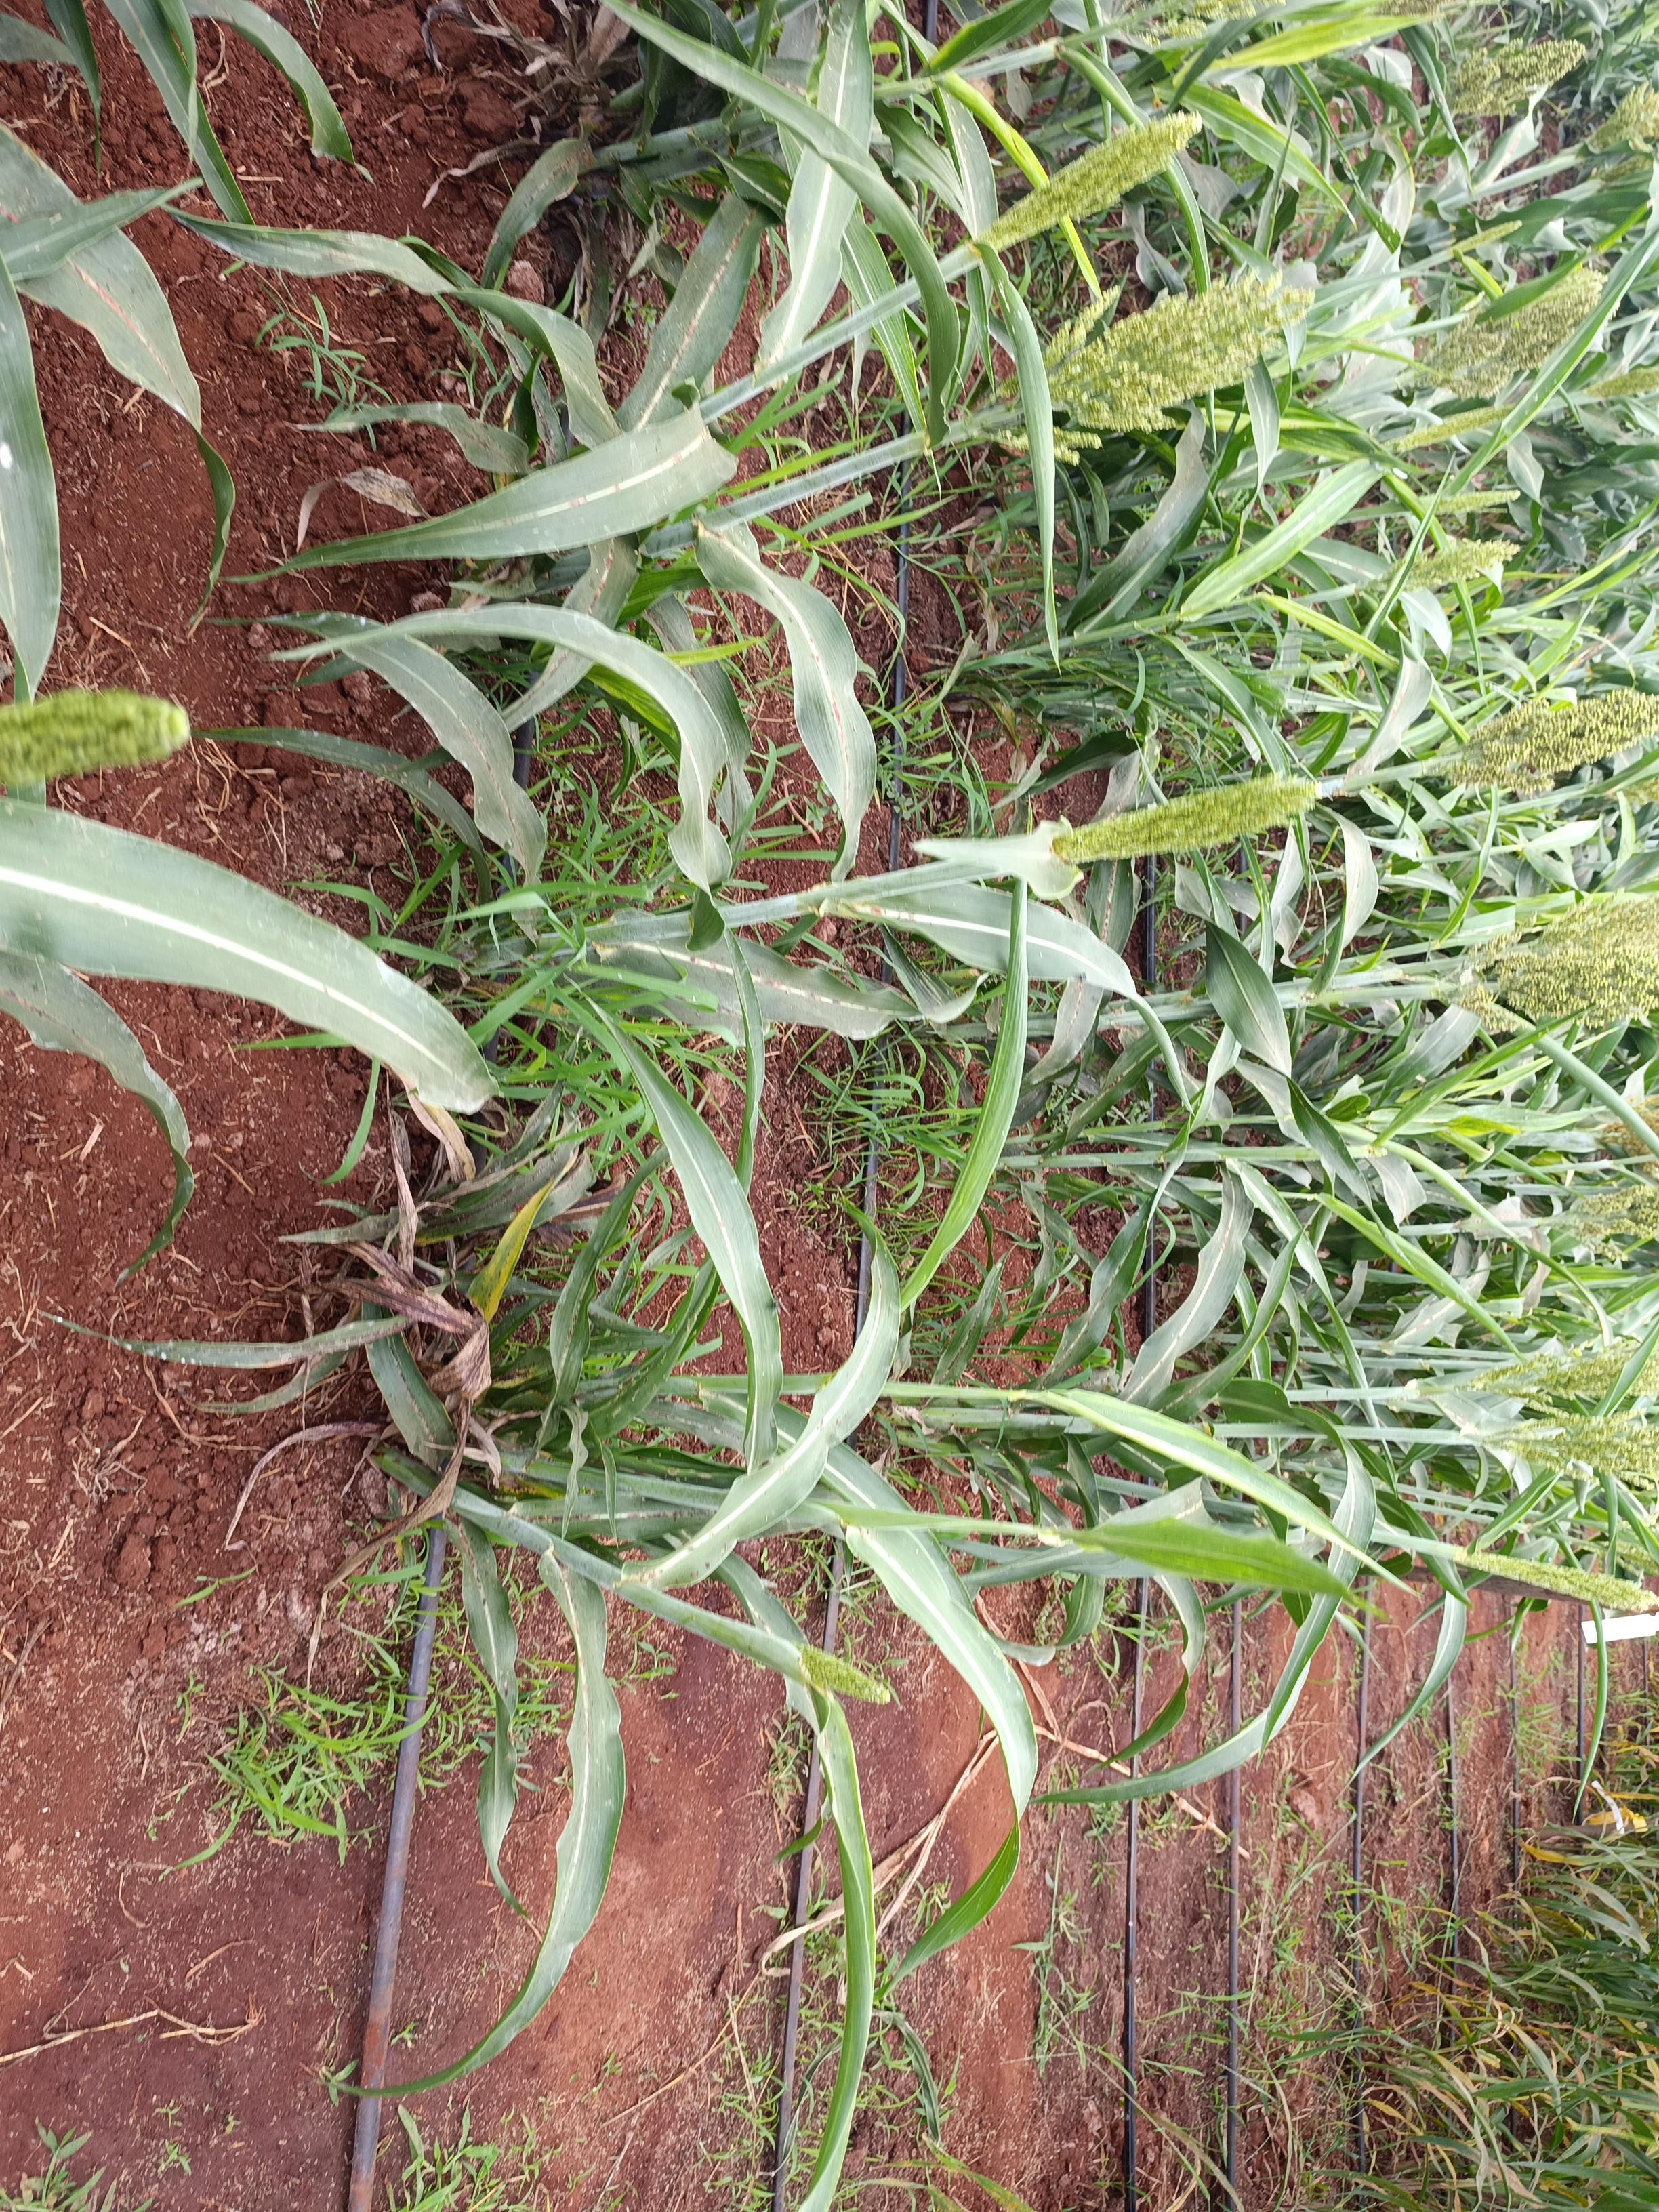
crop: sorghum
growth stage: flowering
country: Kenya
